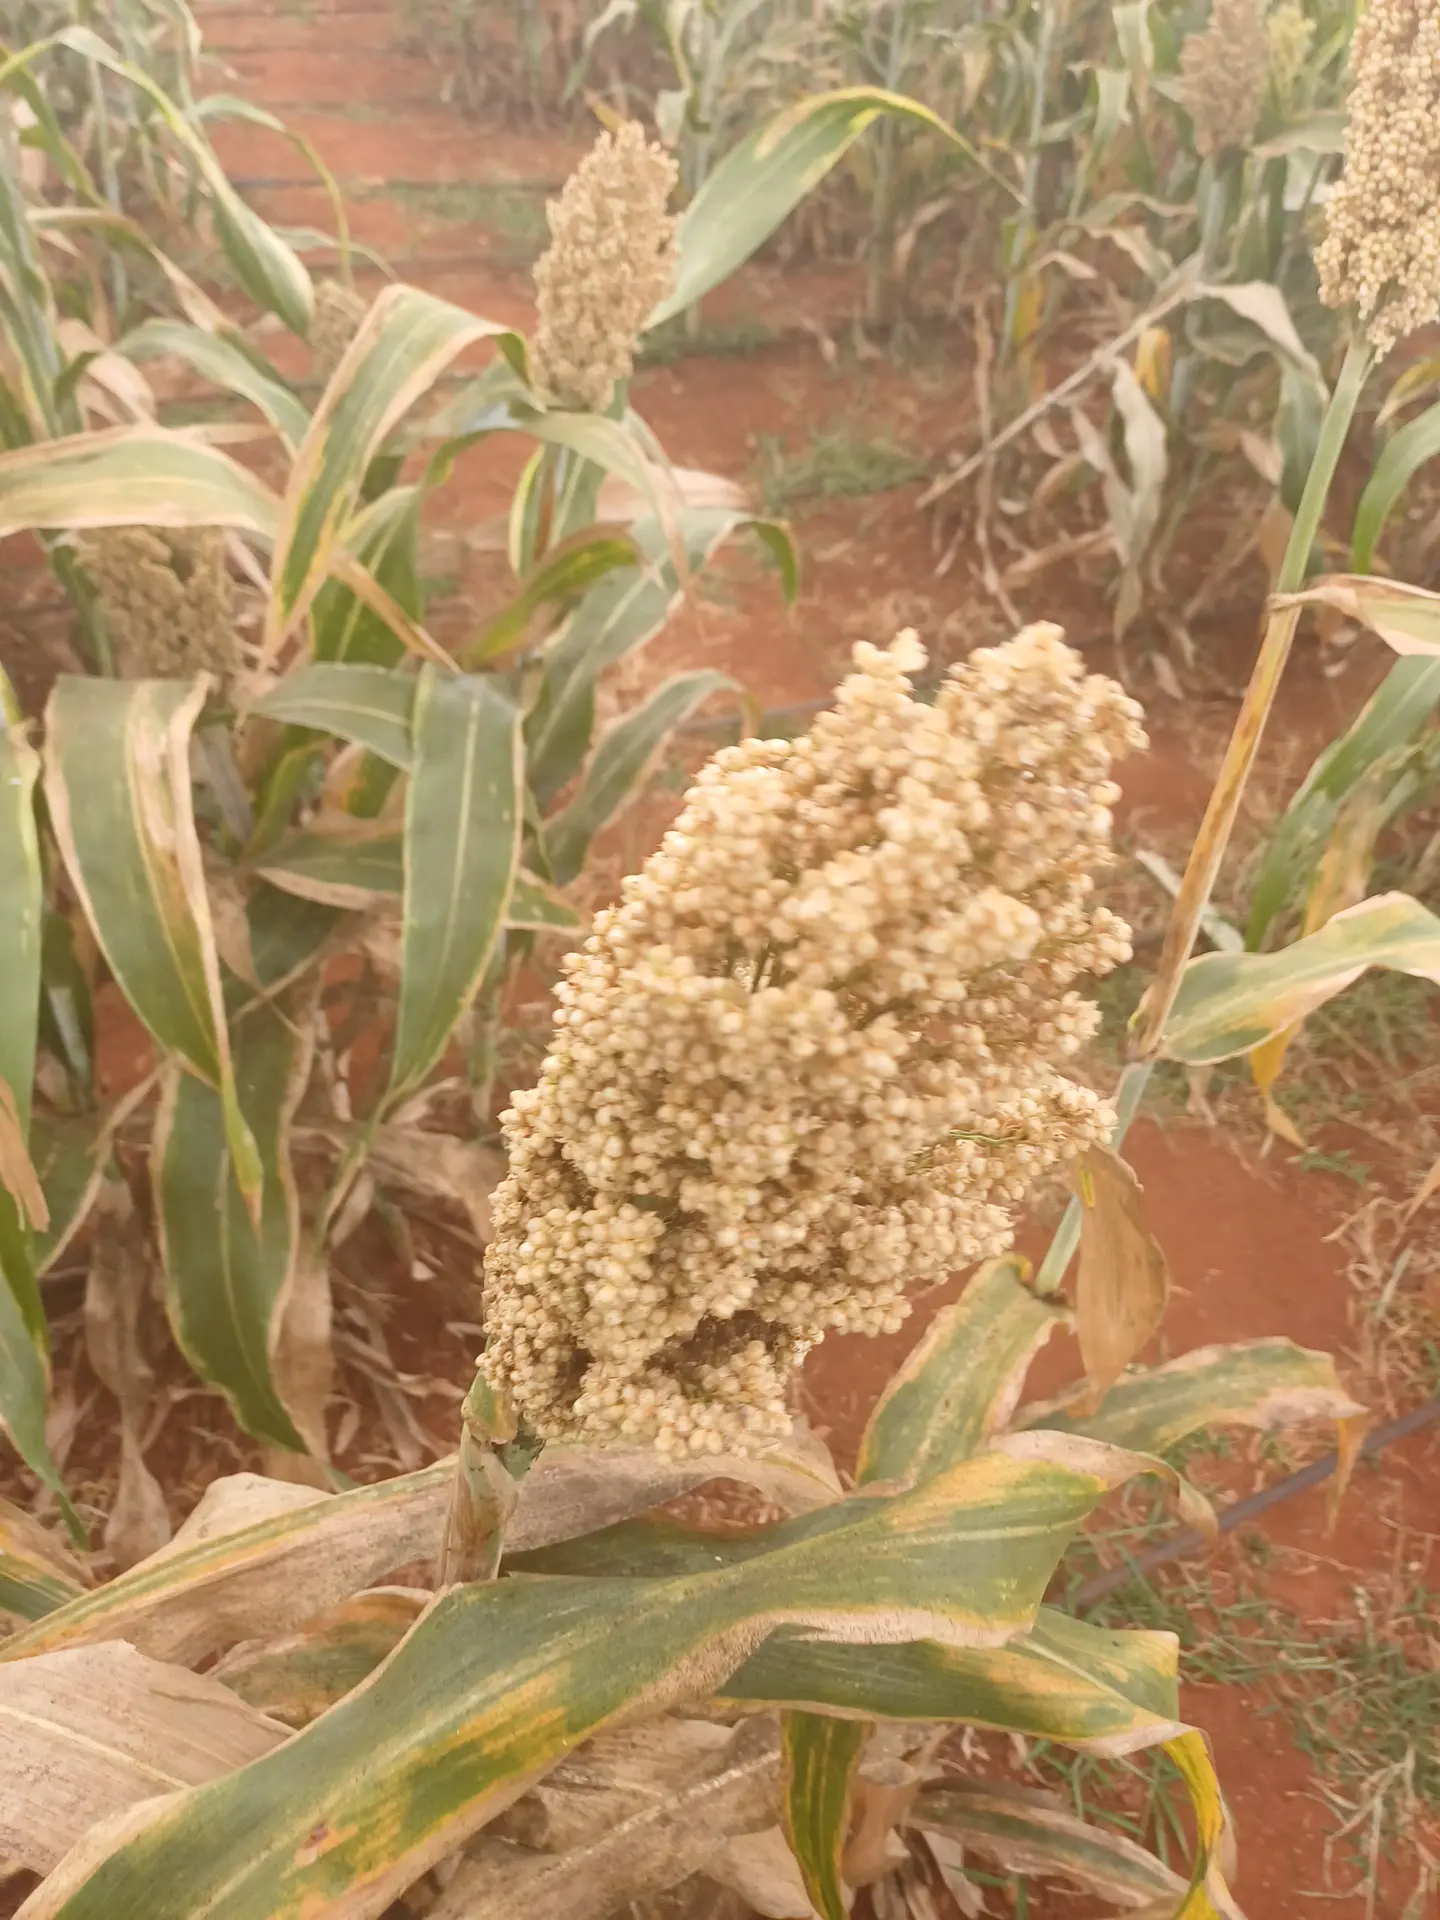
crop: sorghum
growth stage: maturity
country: Kenya
